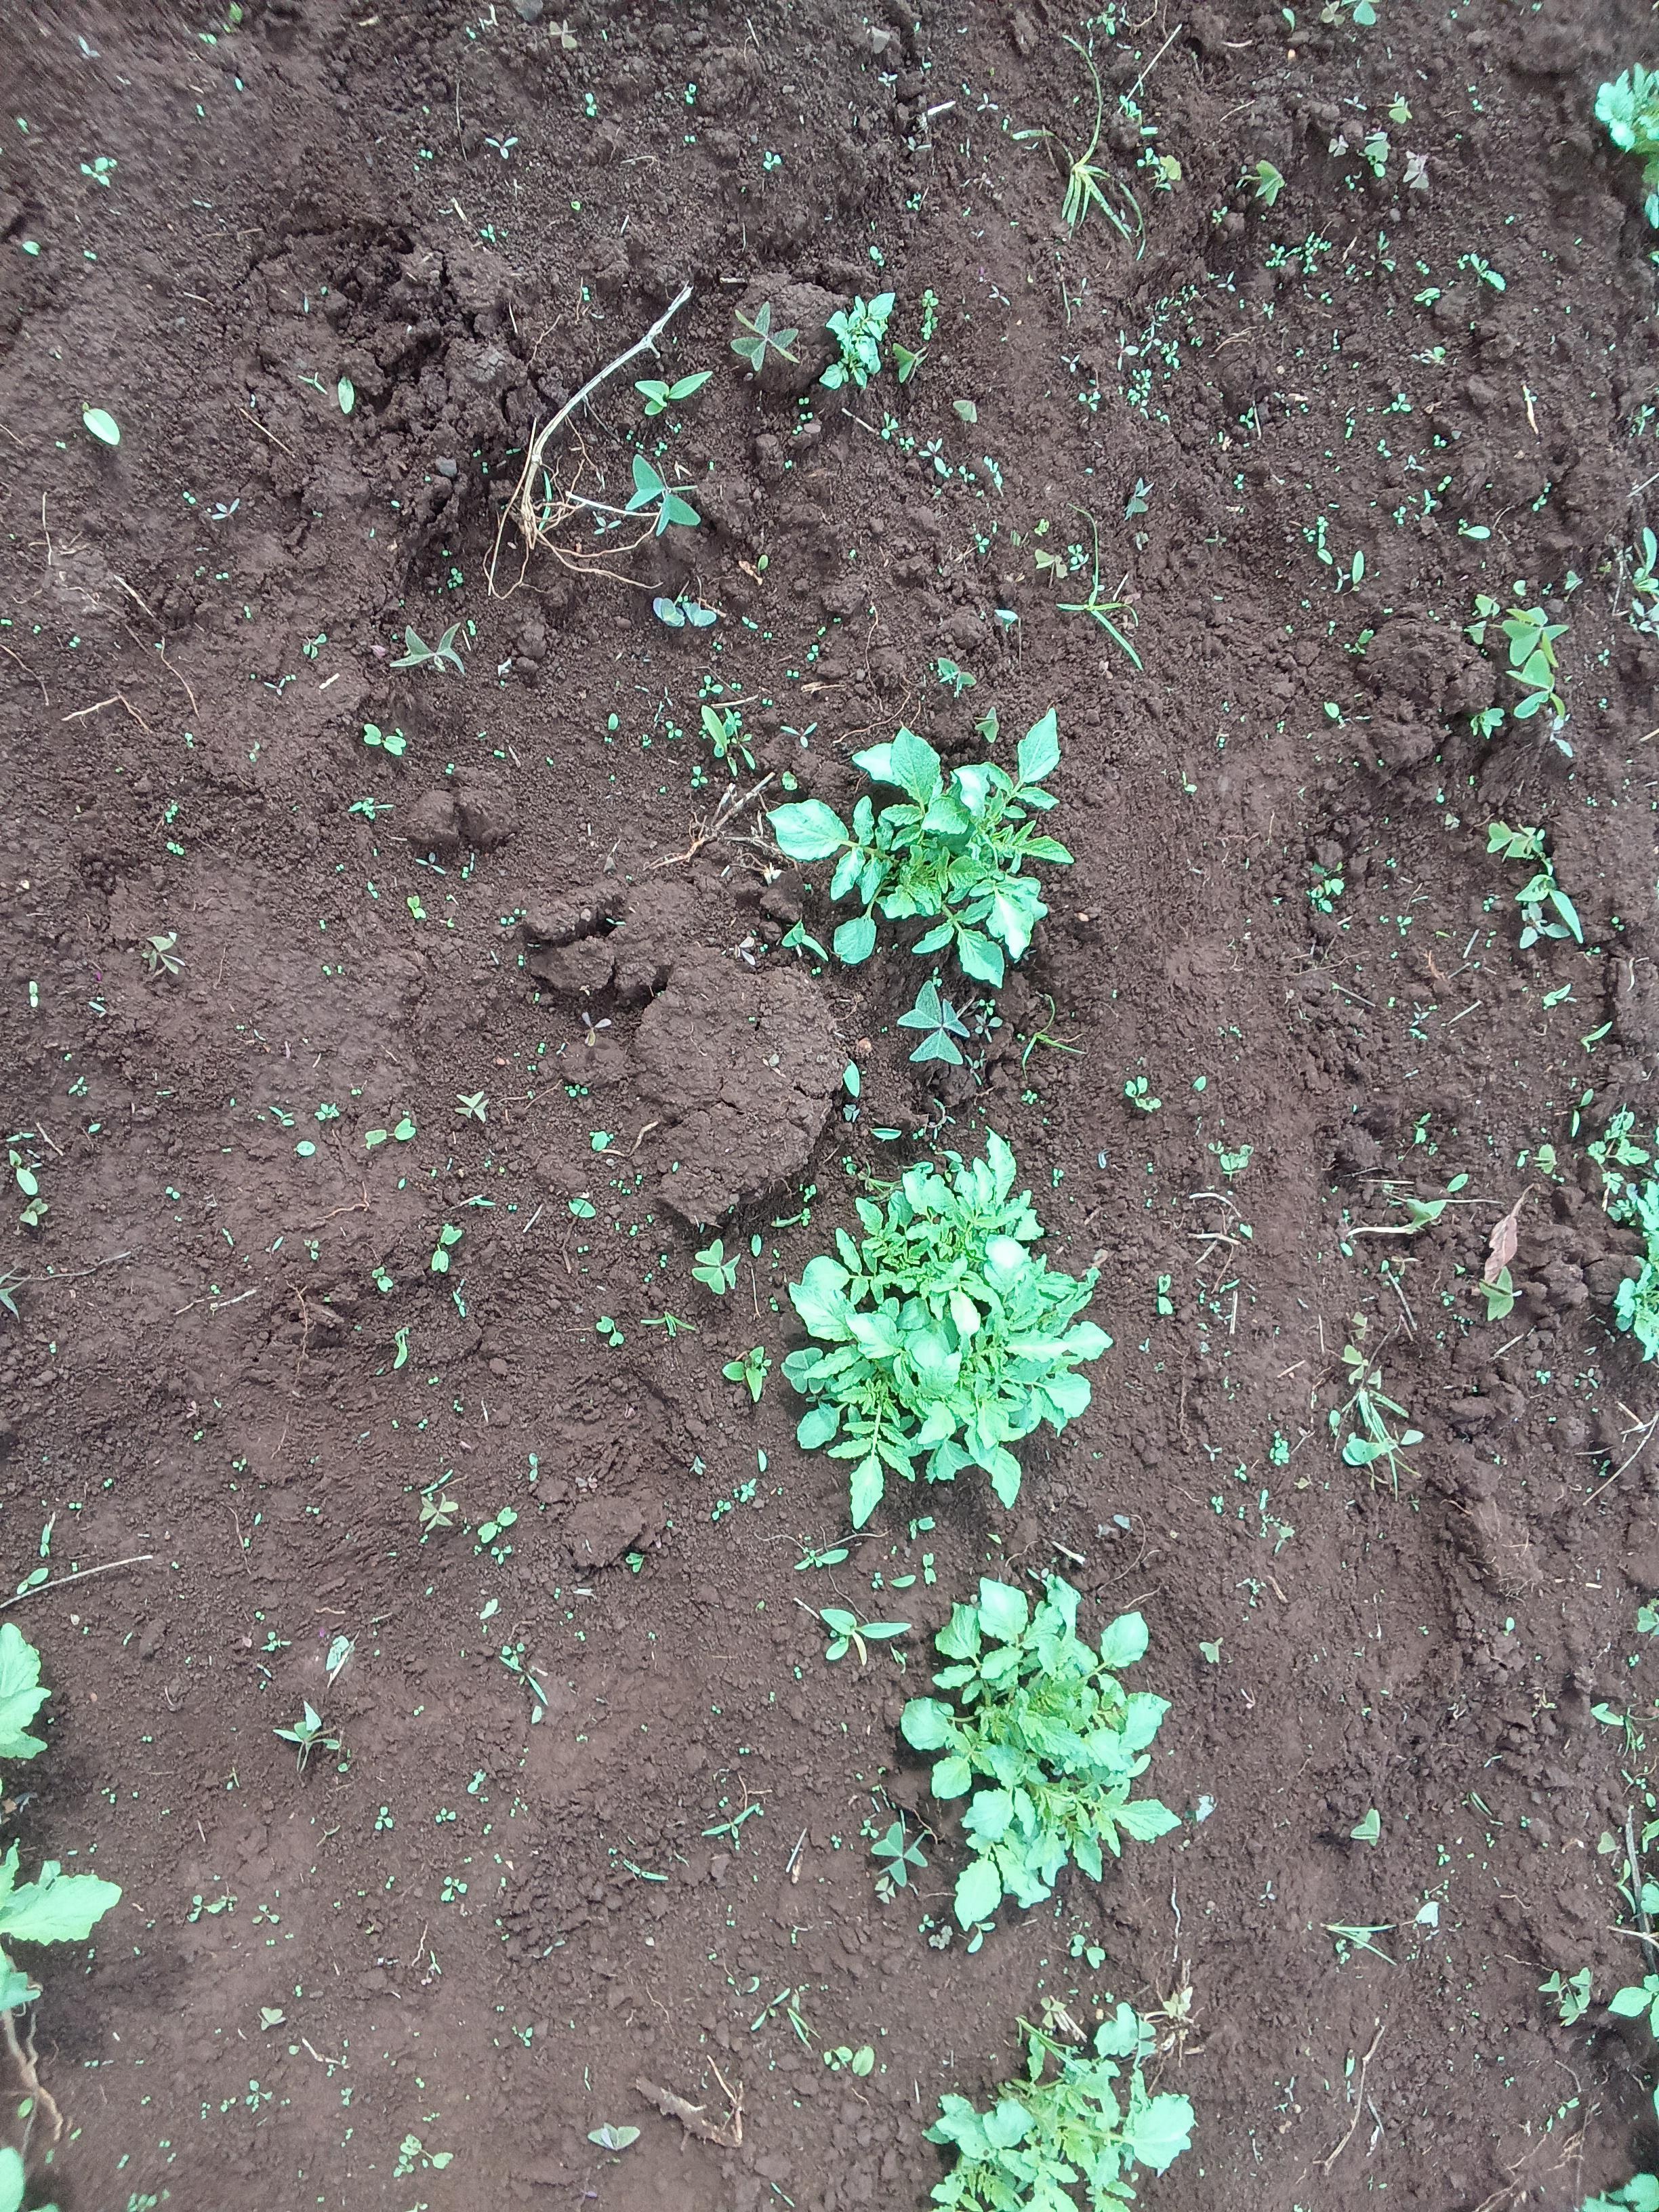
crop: potato
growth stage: sprouting emergence
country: Kenya
